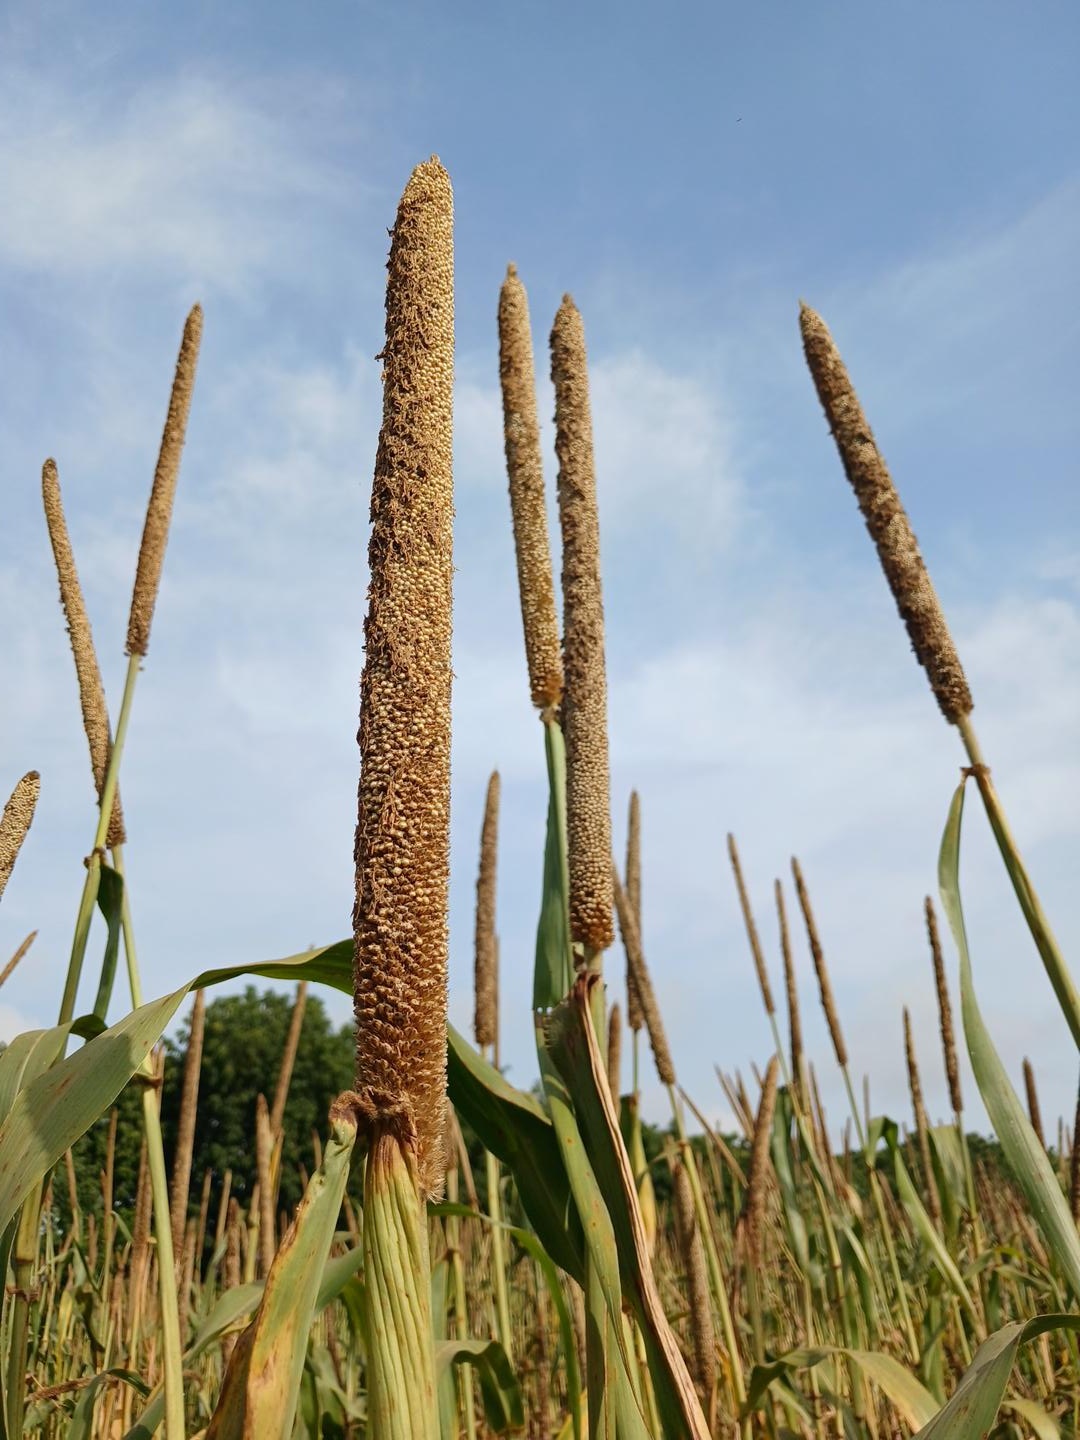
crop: pearl millet
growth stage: maturity
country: Senegal
